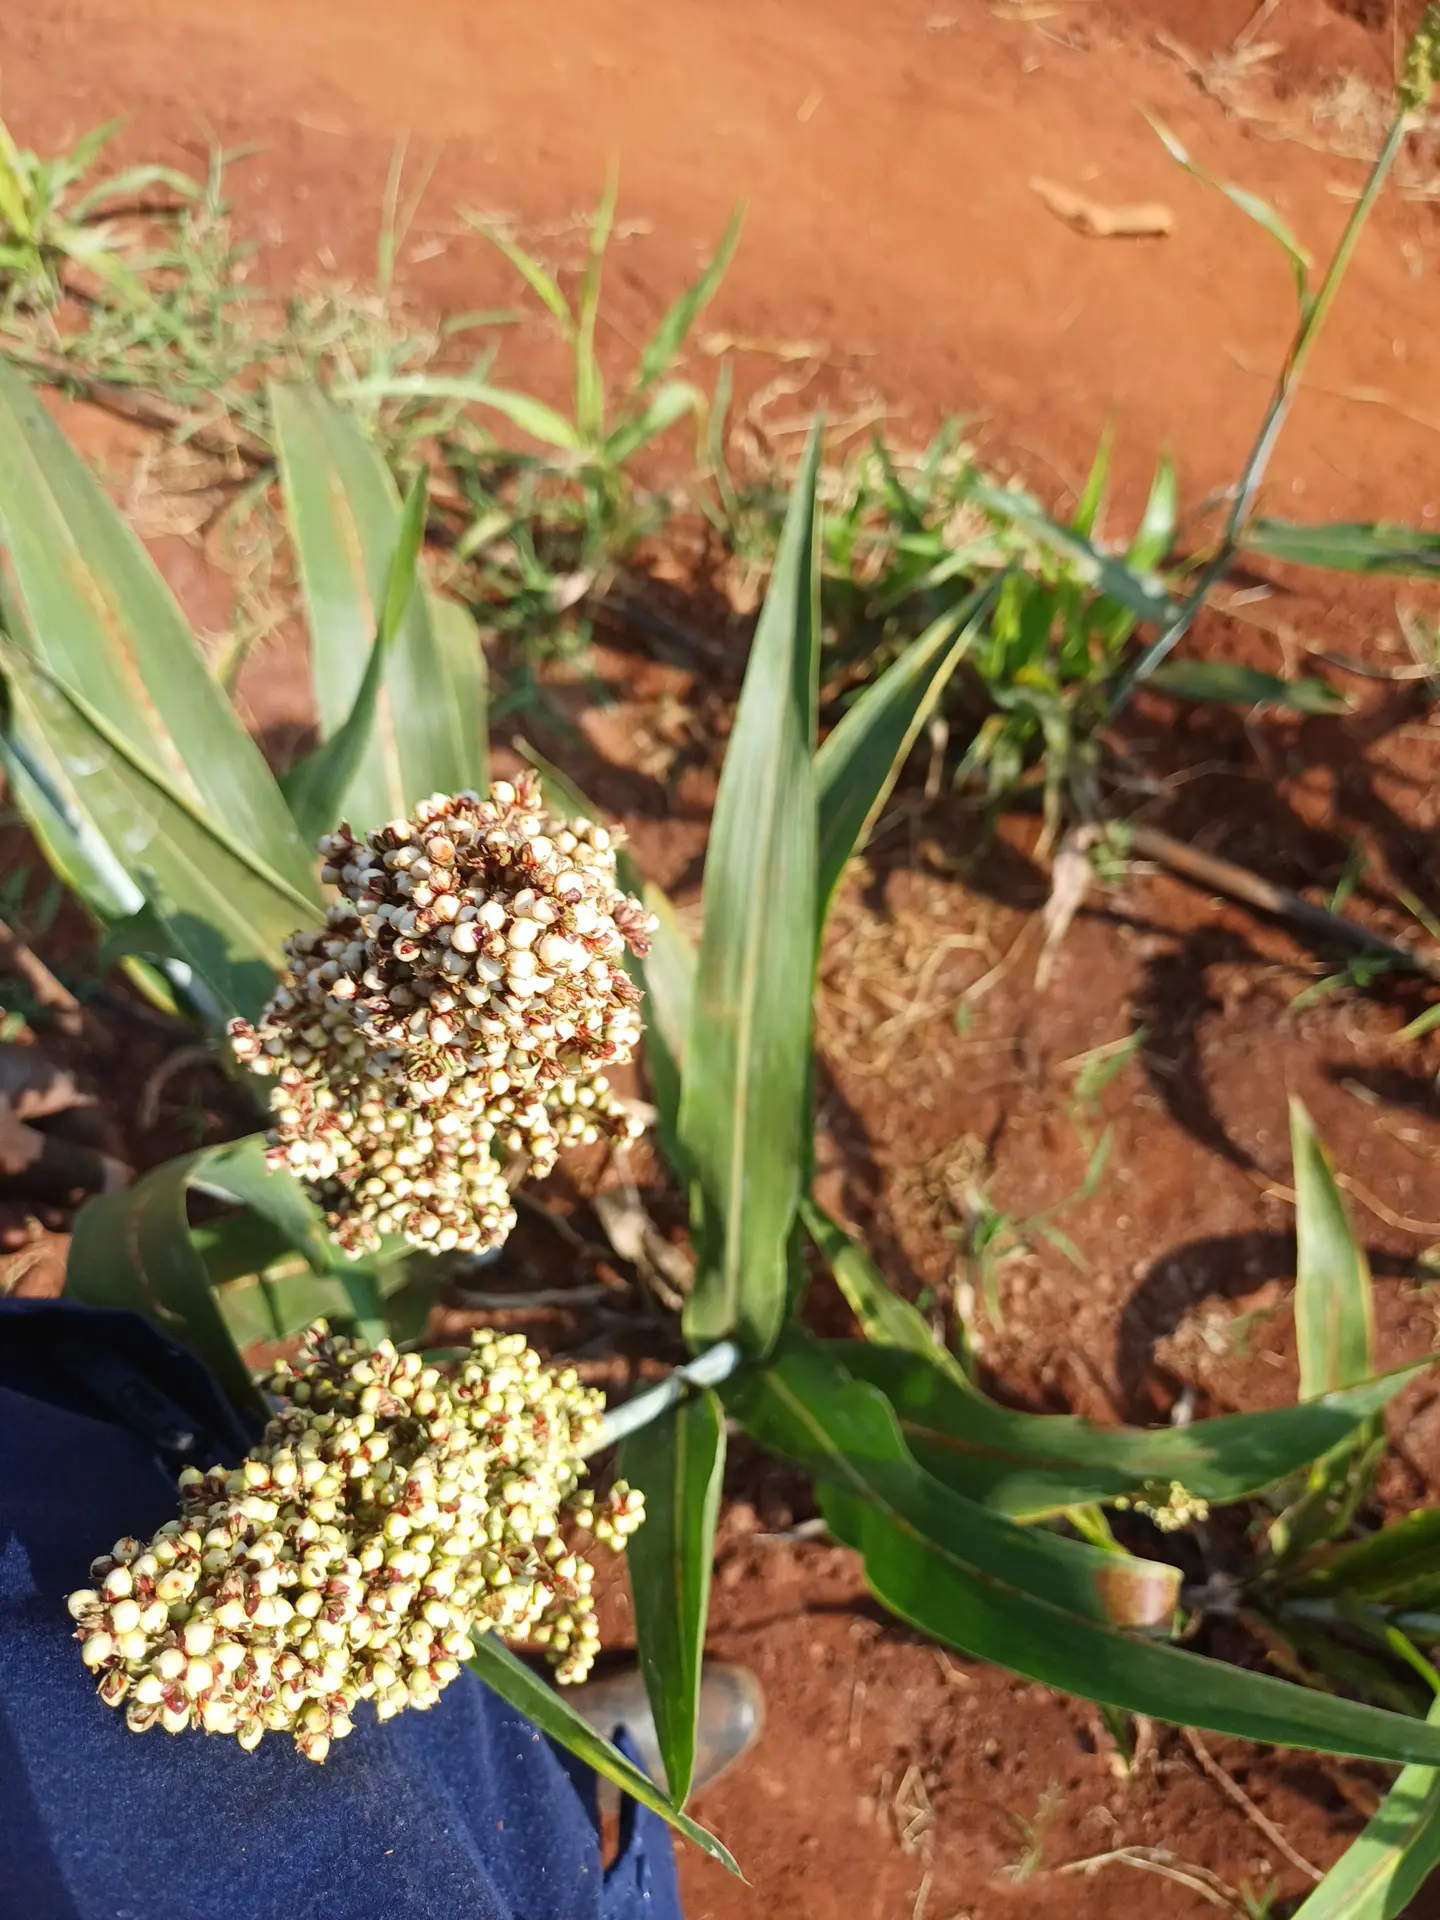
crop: sorghum
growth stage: maturity
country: Kenya
